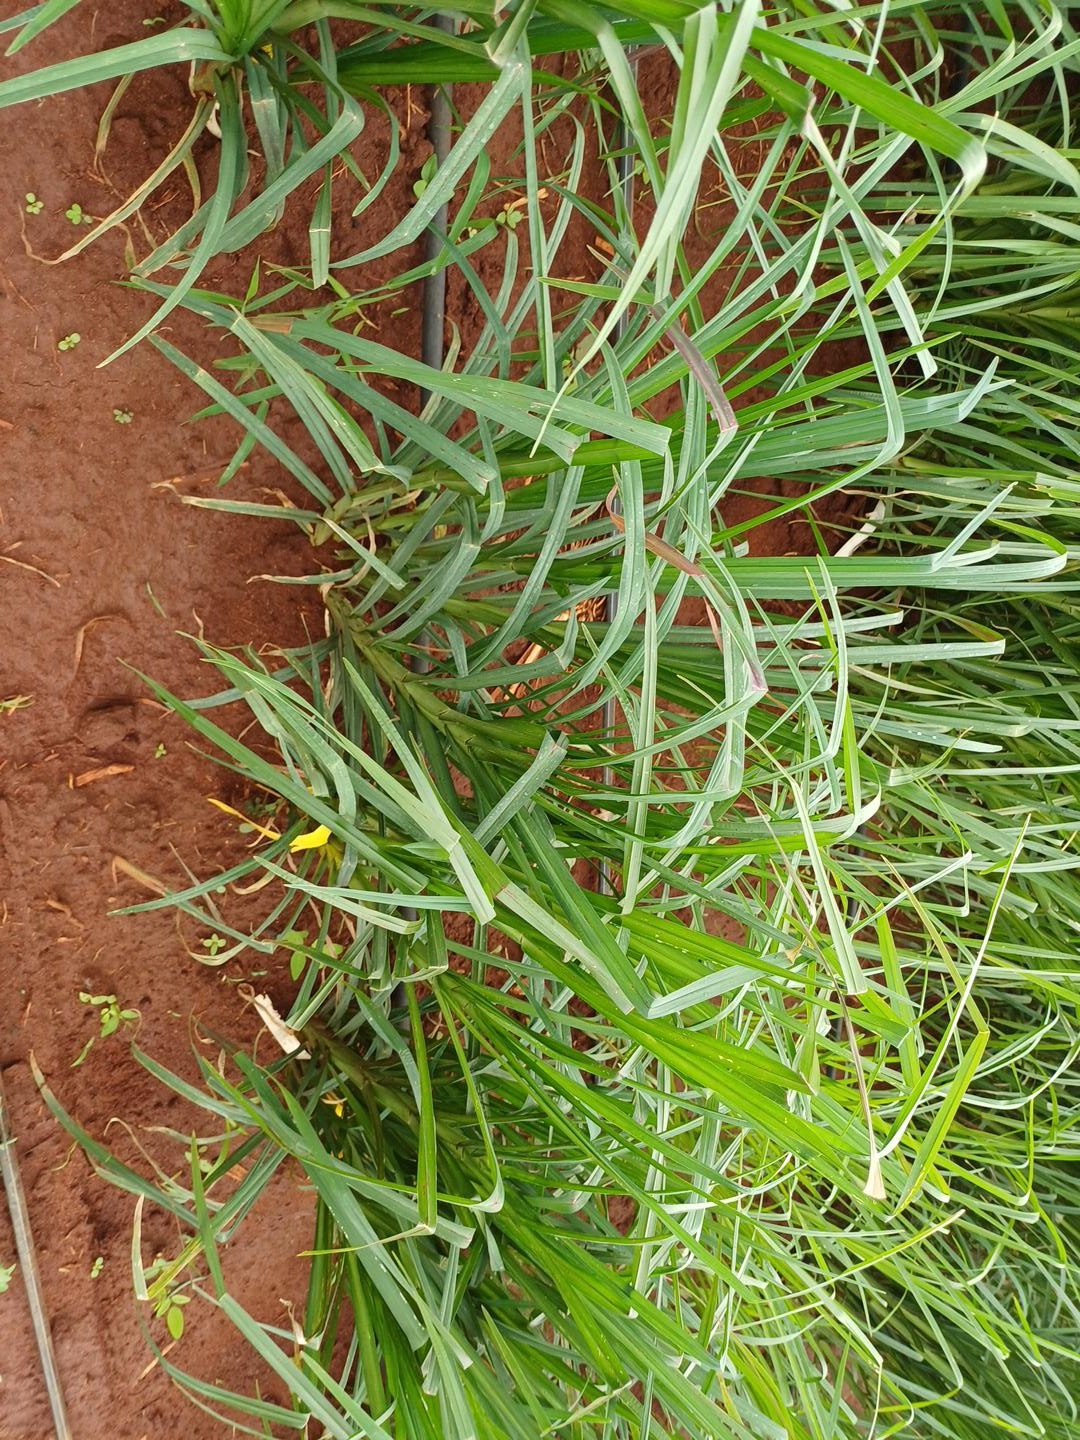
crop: finger millet
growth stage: vegetative
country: Kenya
